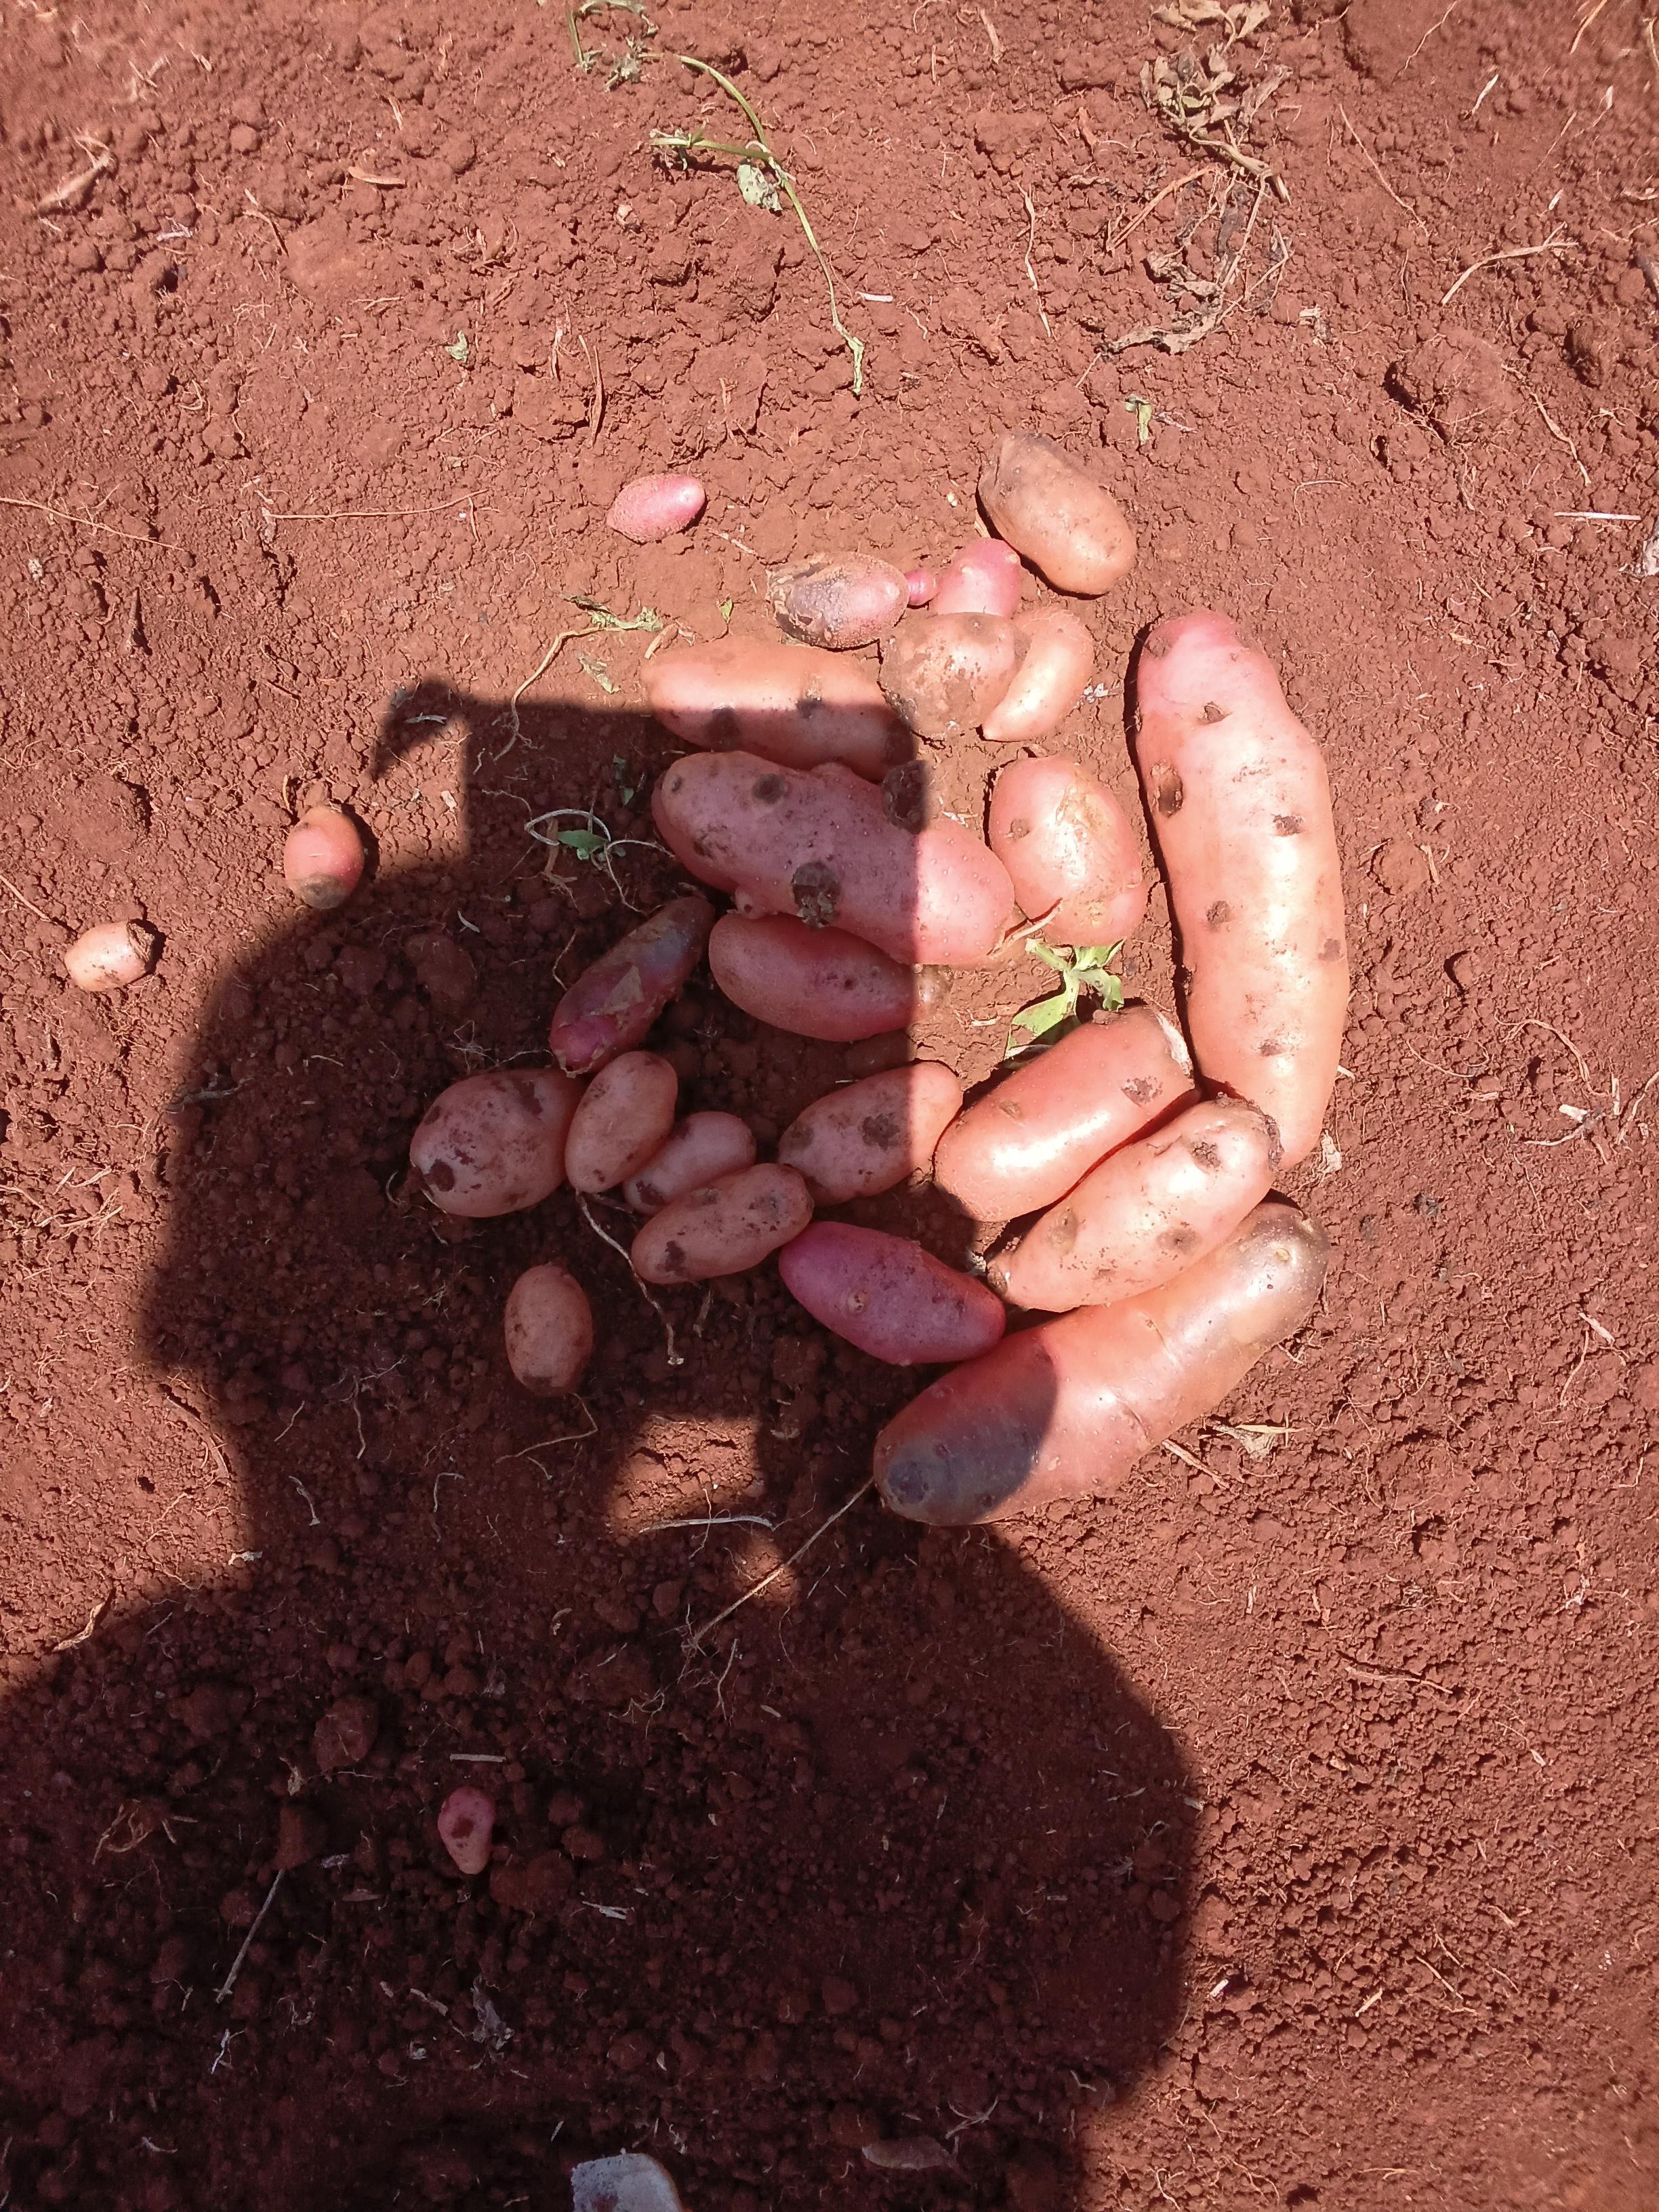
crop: potato
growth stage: harvest
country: Kenya
